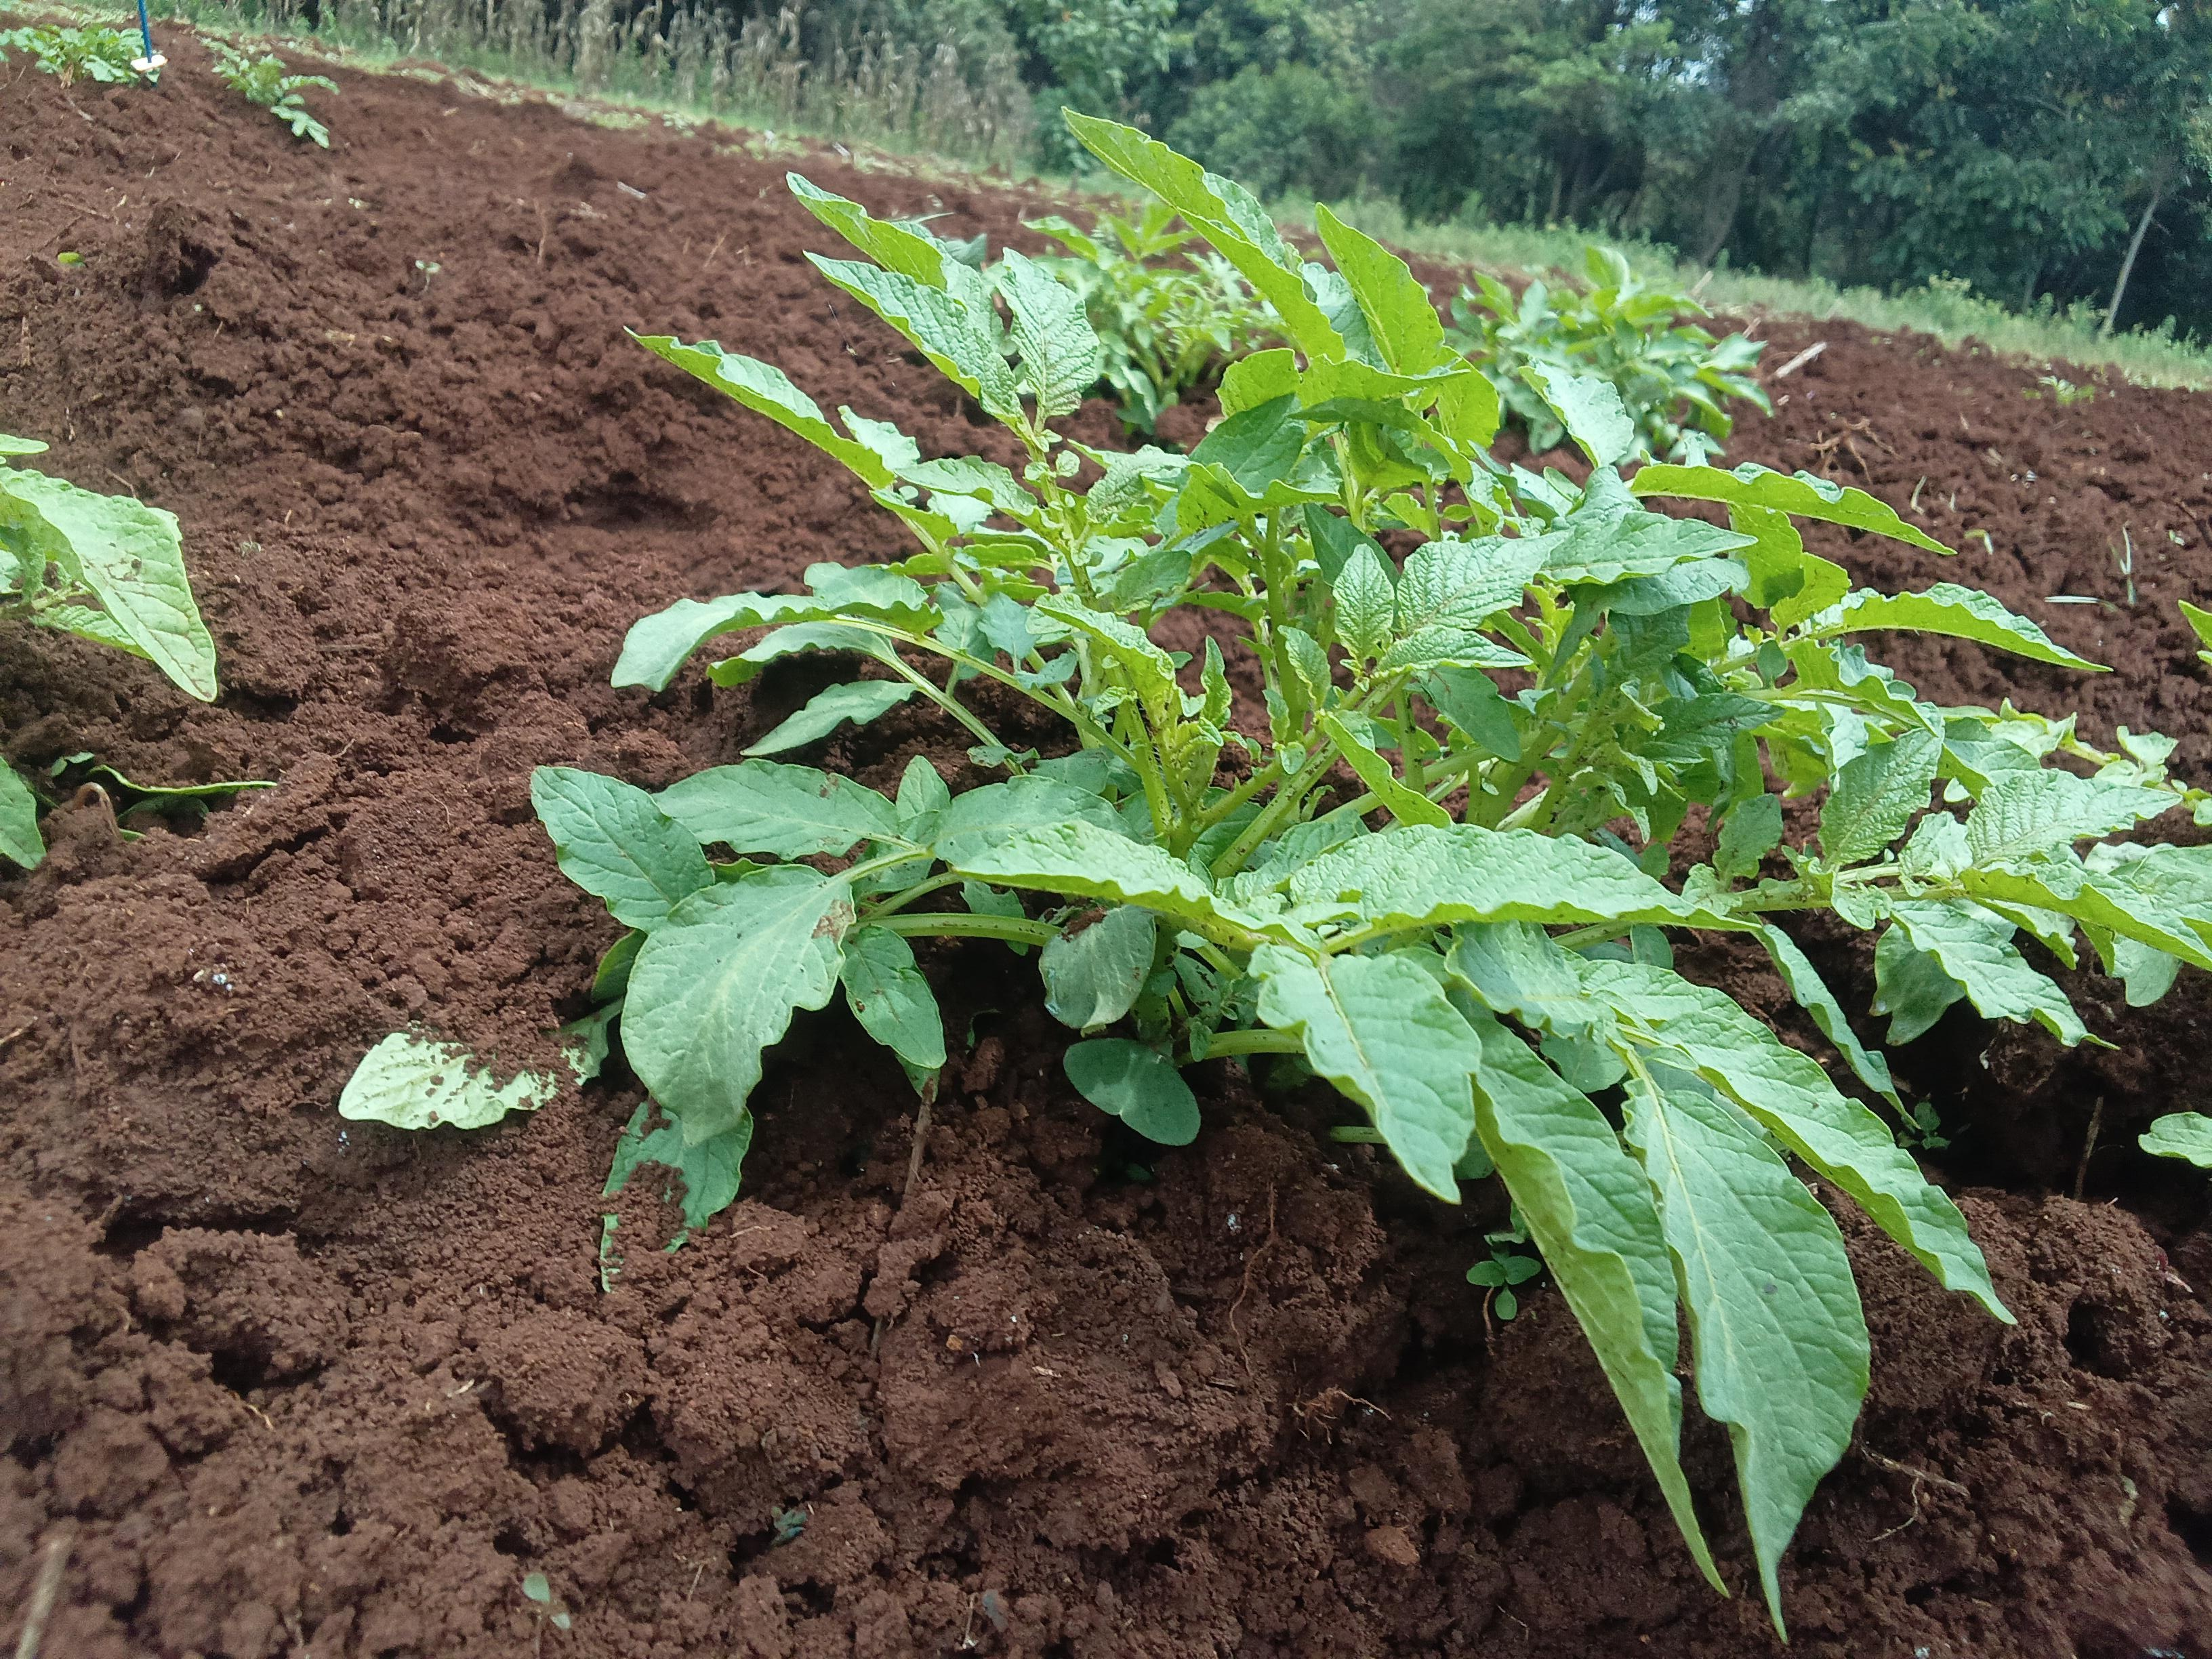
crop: potato
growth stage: sprouting emergence
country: Kenya
